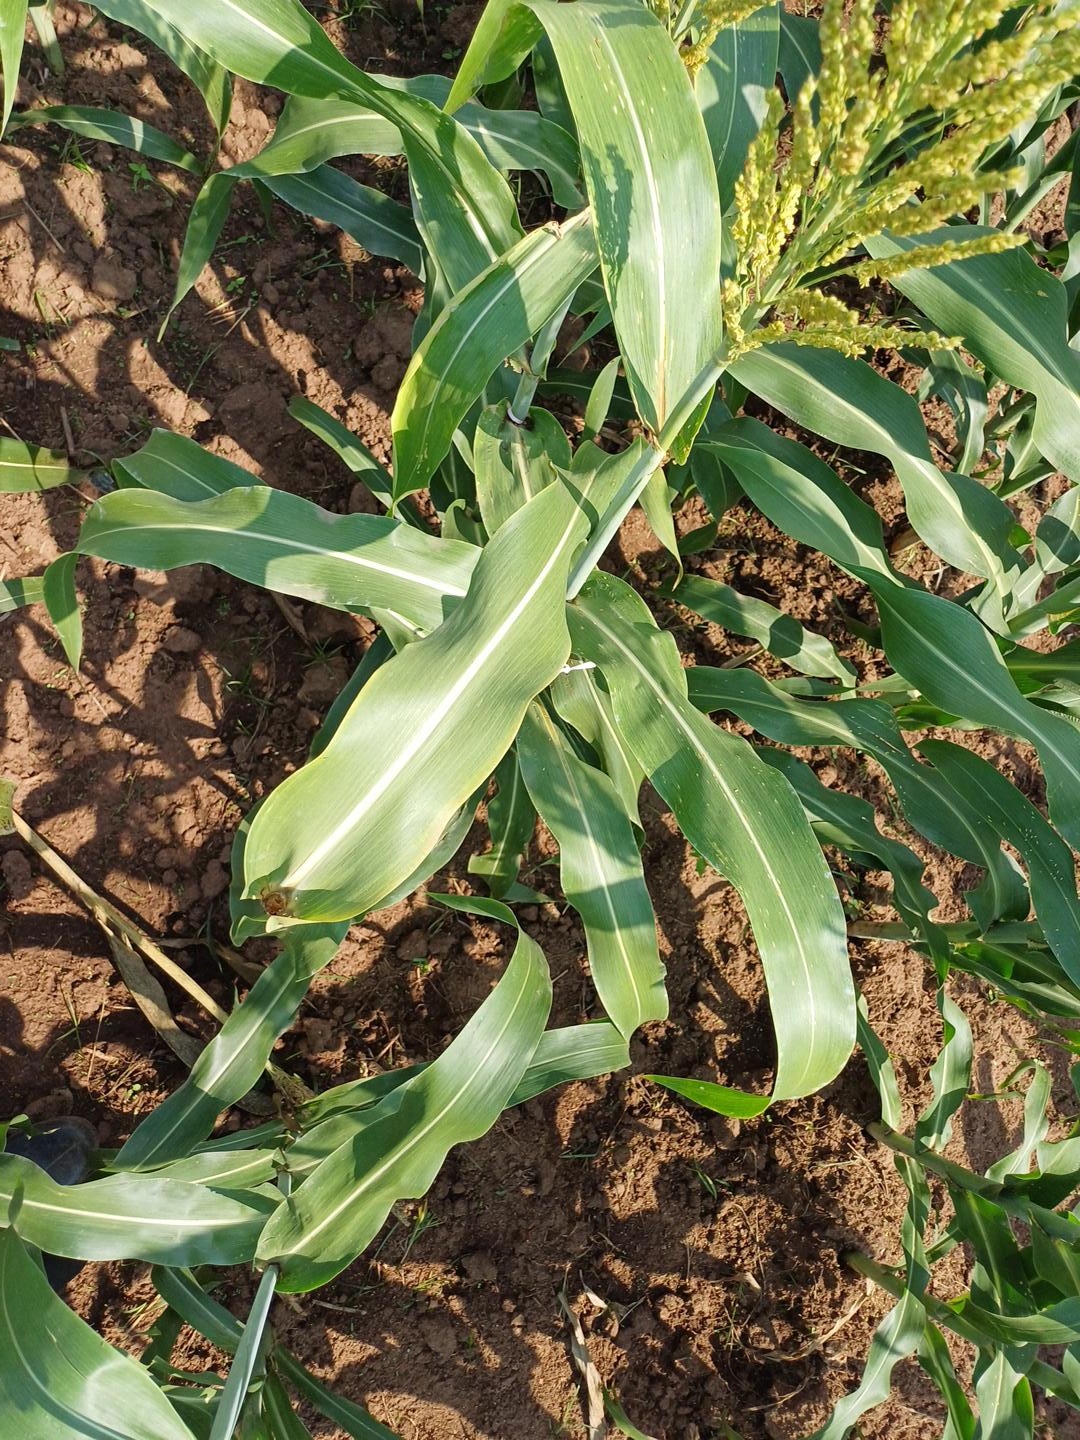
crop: sorghum
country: Kenya
